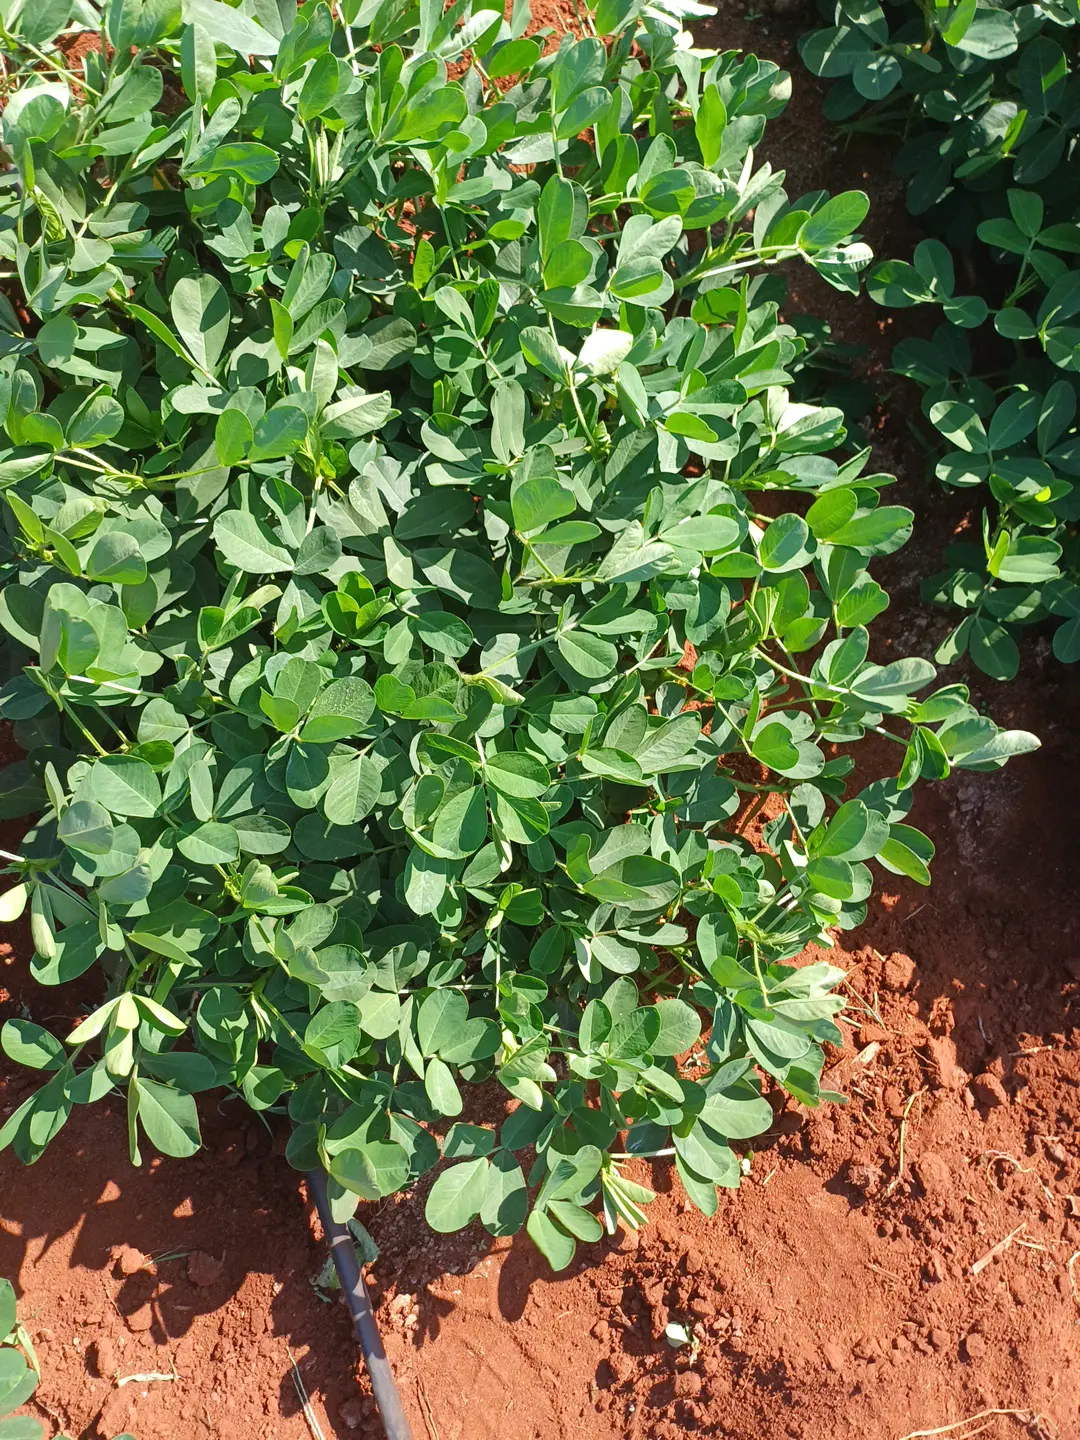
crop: groundnut
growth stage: flowering
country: Kenya
